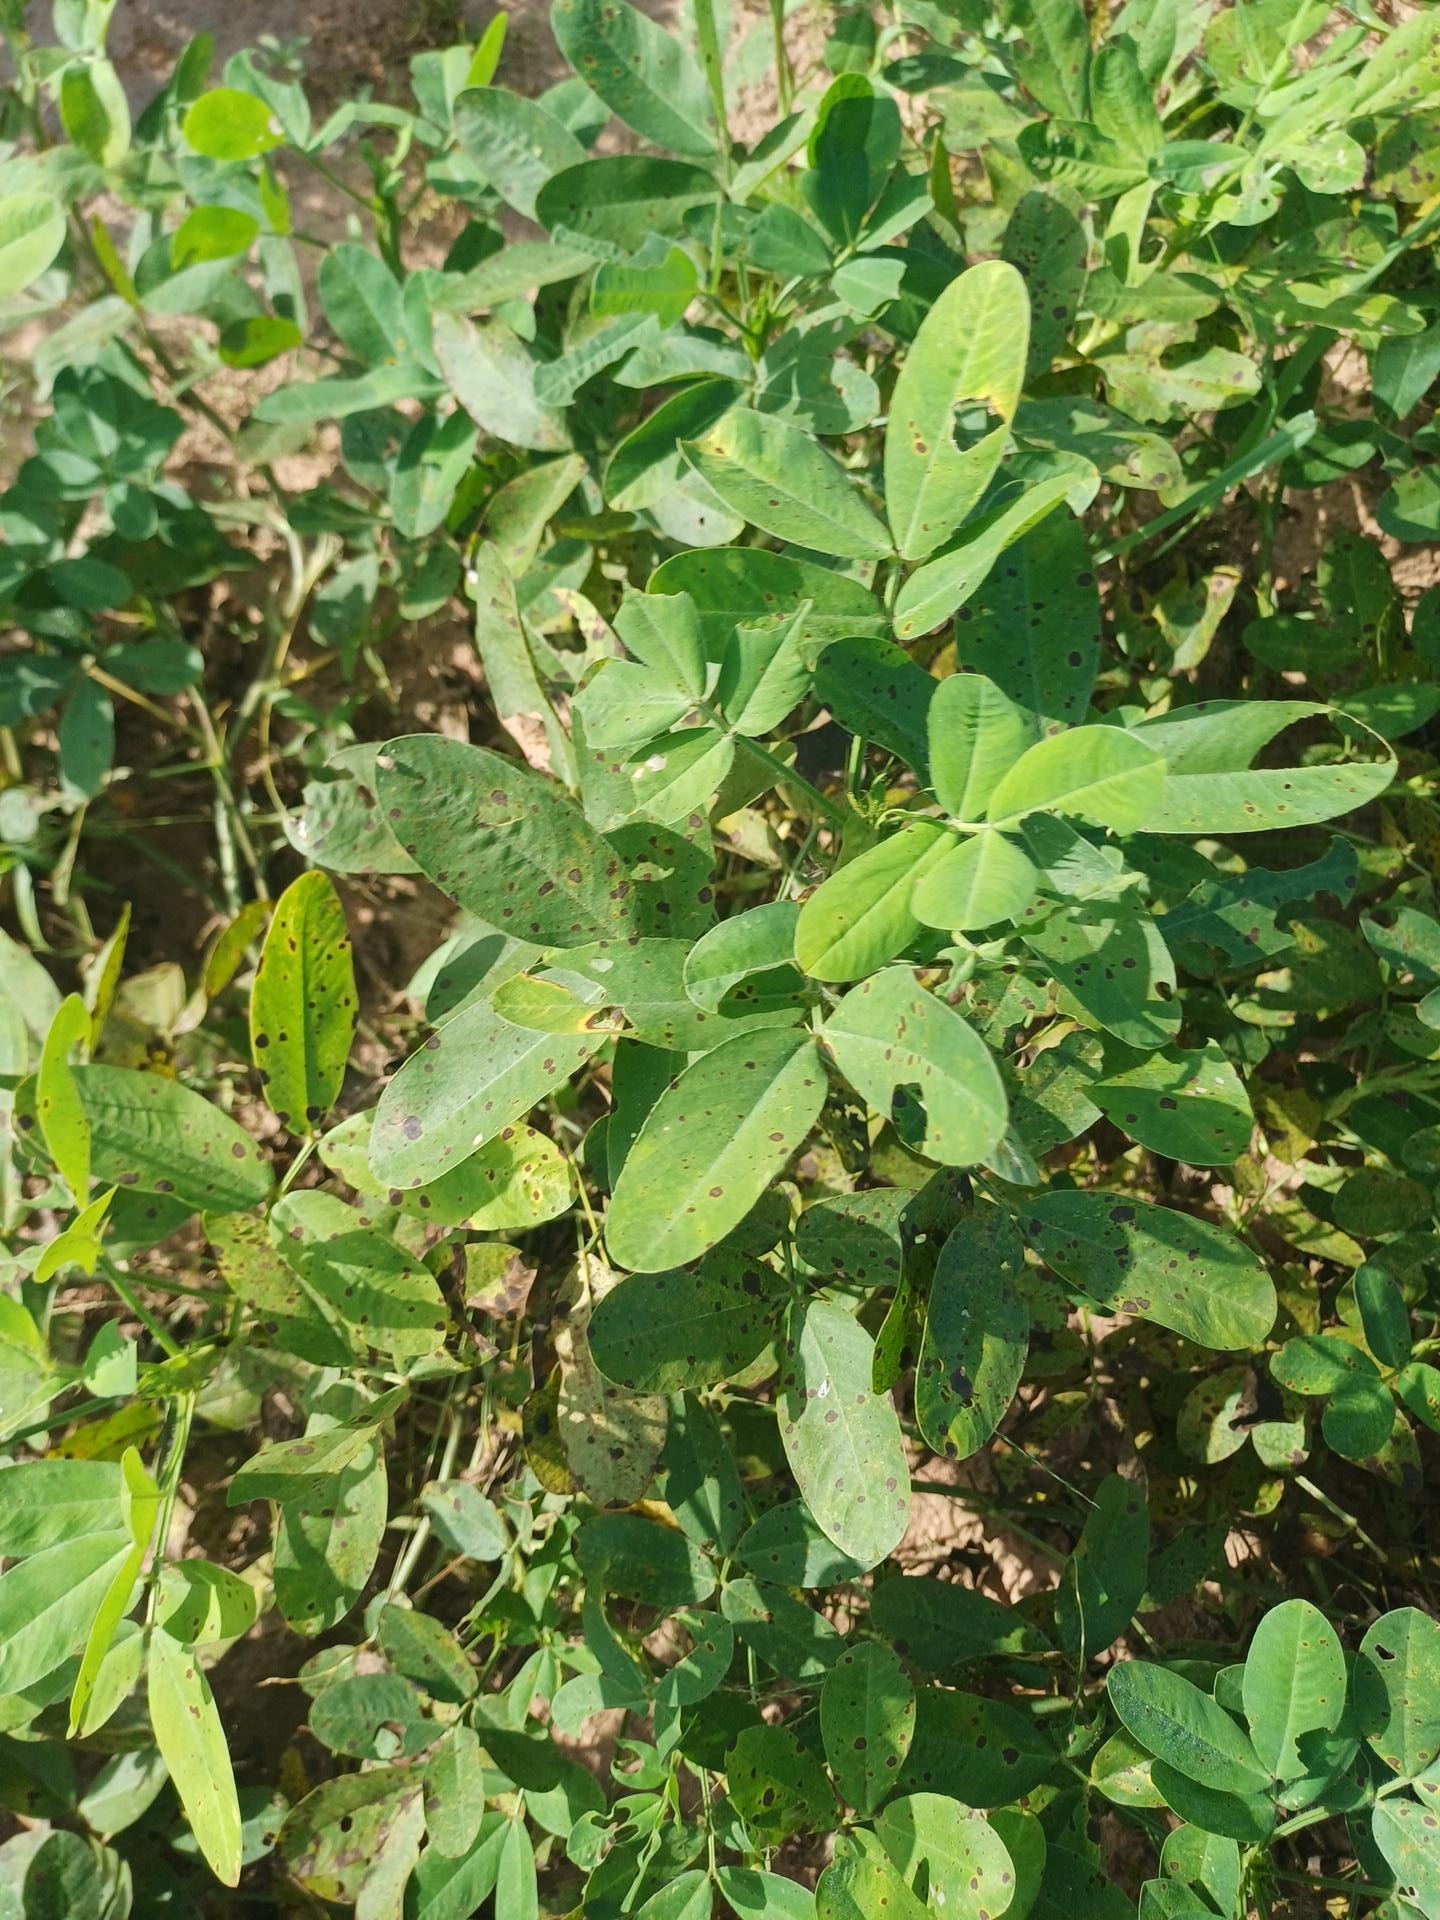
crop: groundnut
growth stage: flowering
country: Senegal
